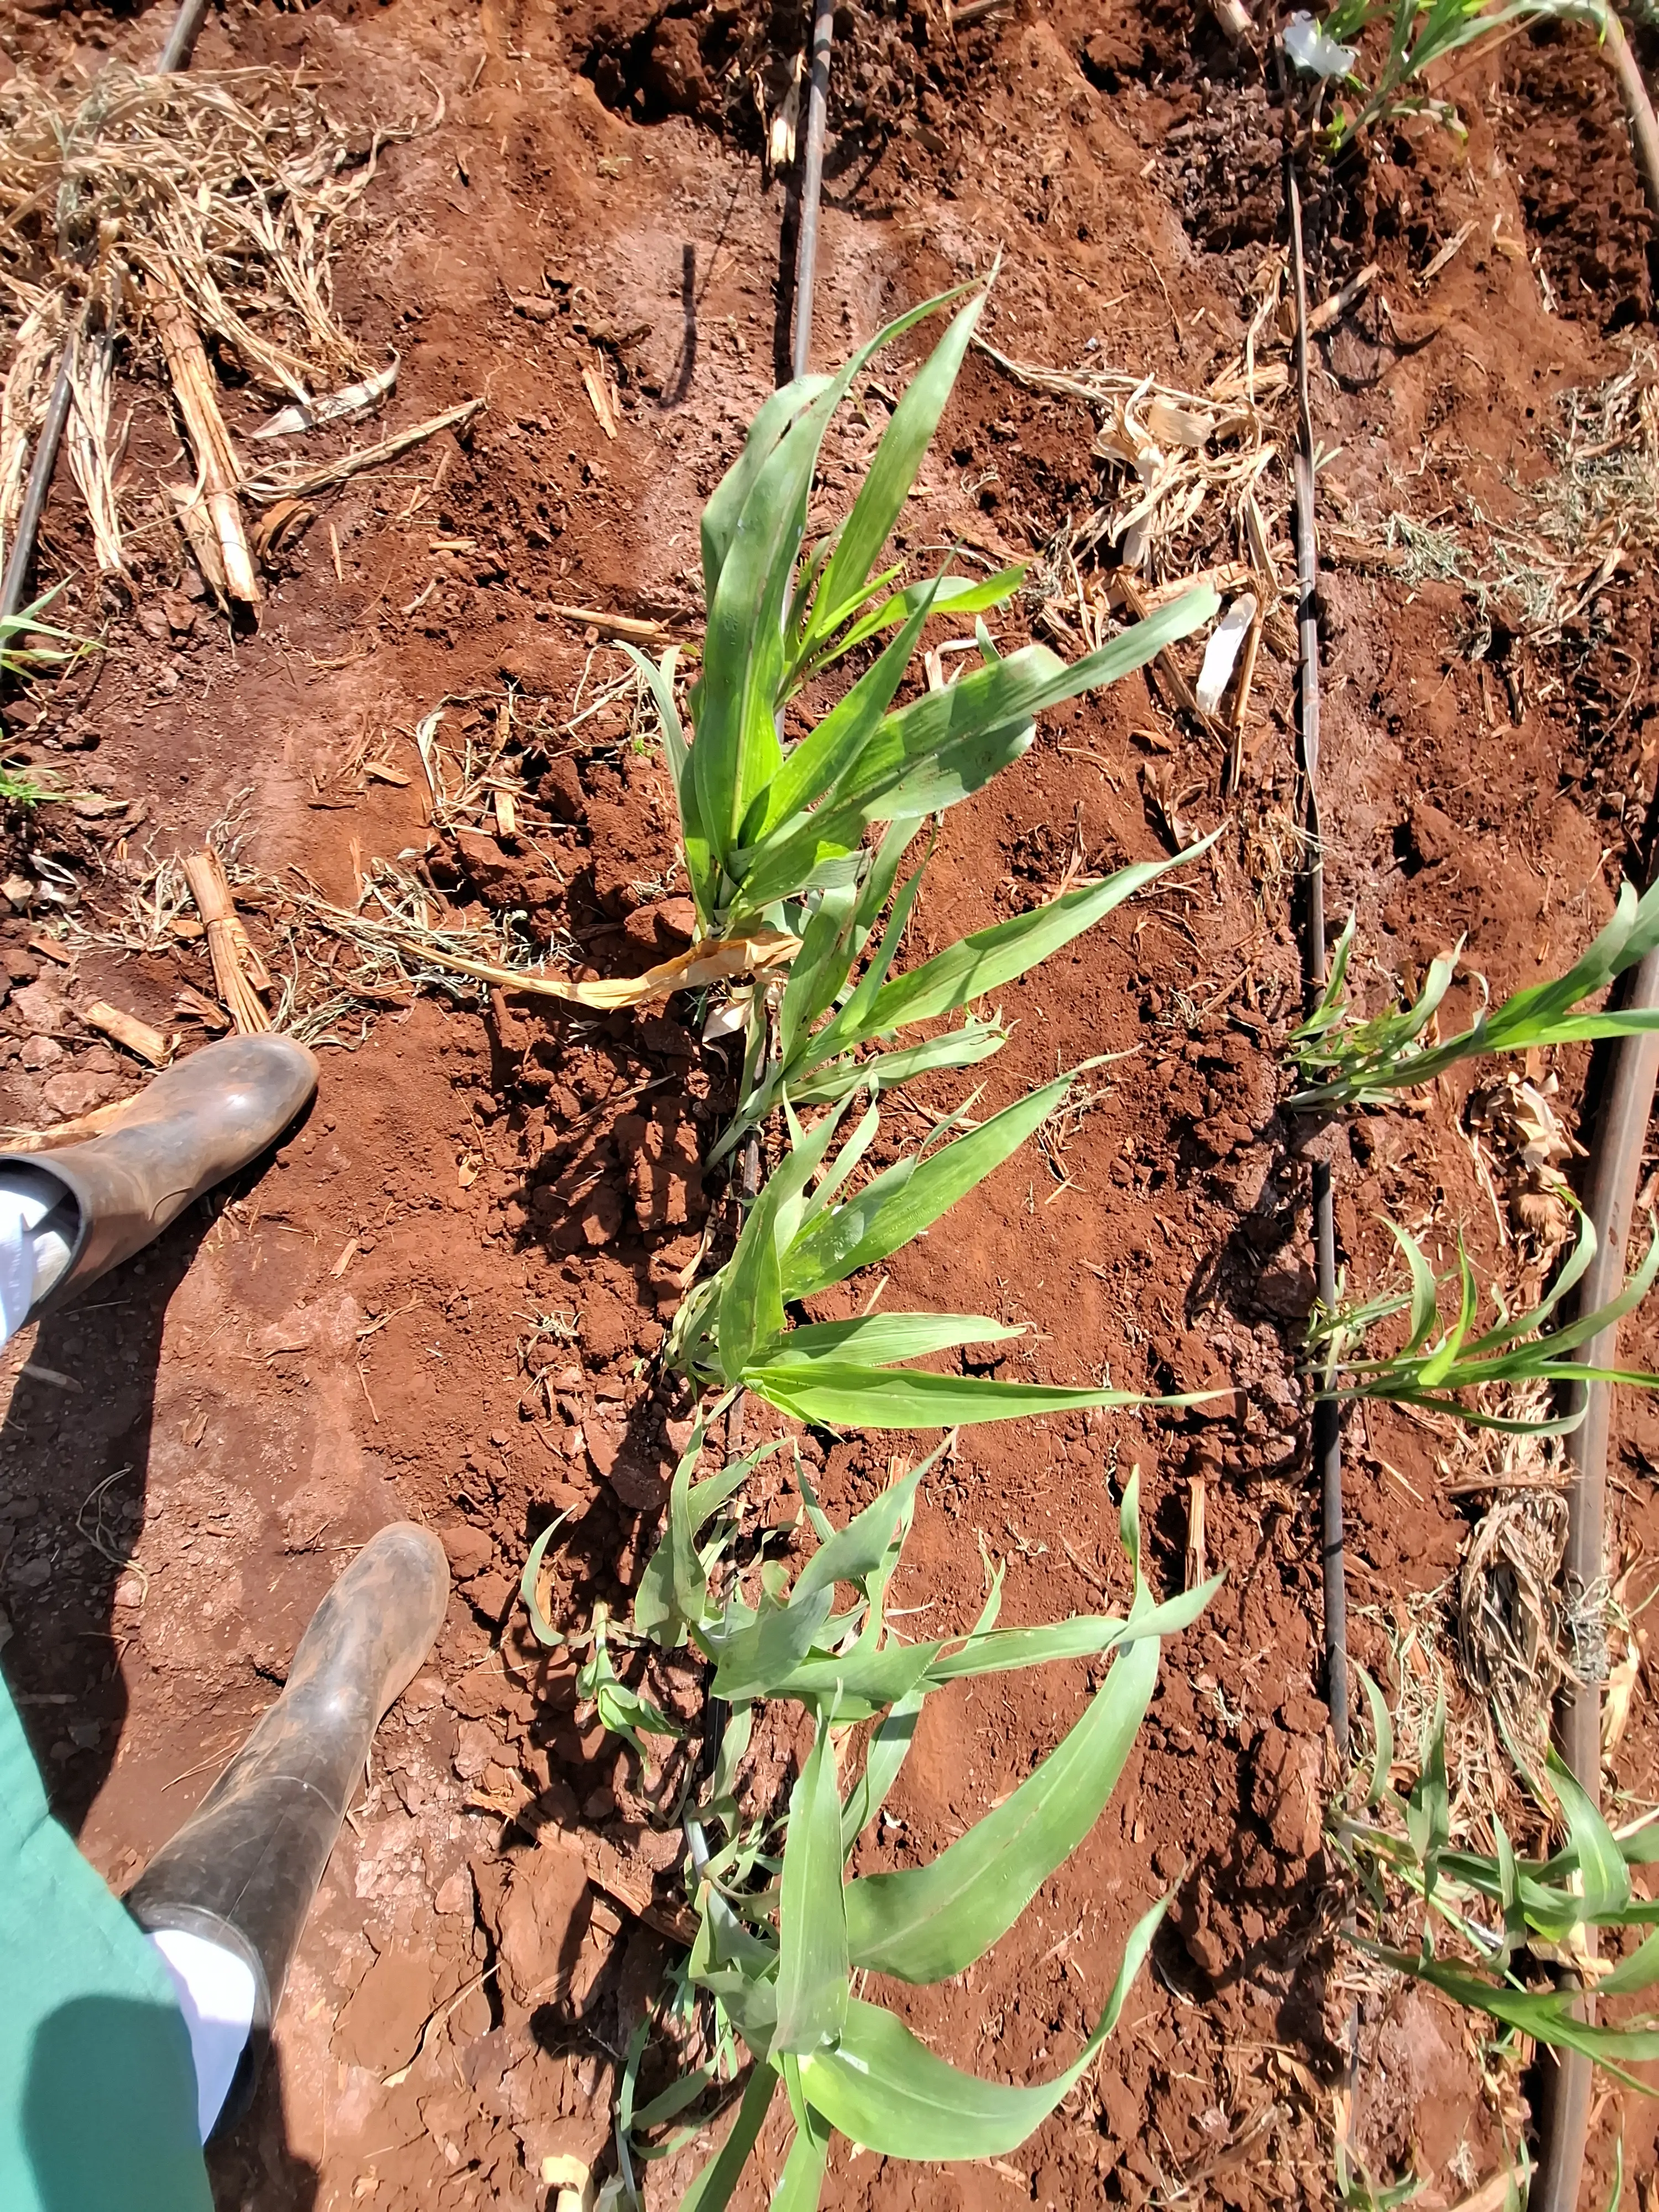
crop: sorghum
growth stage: vegetative
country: Kenya
